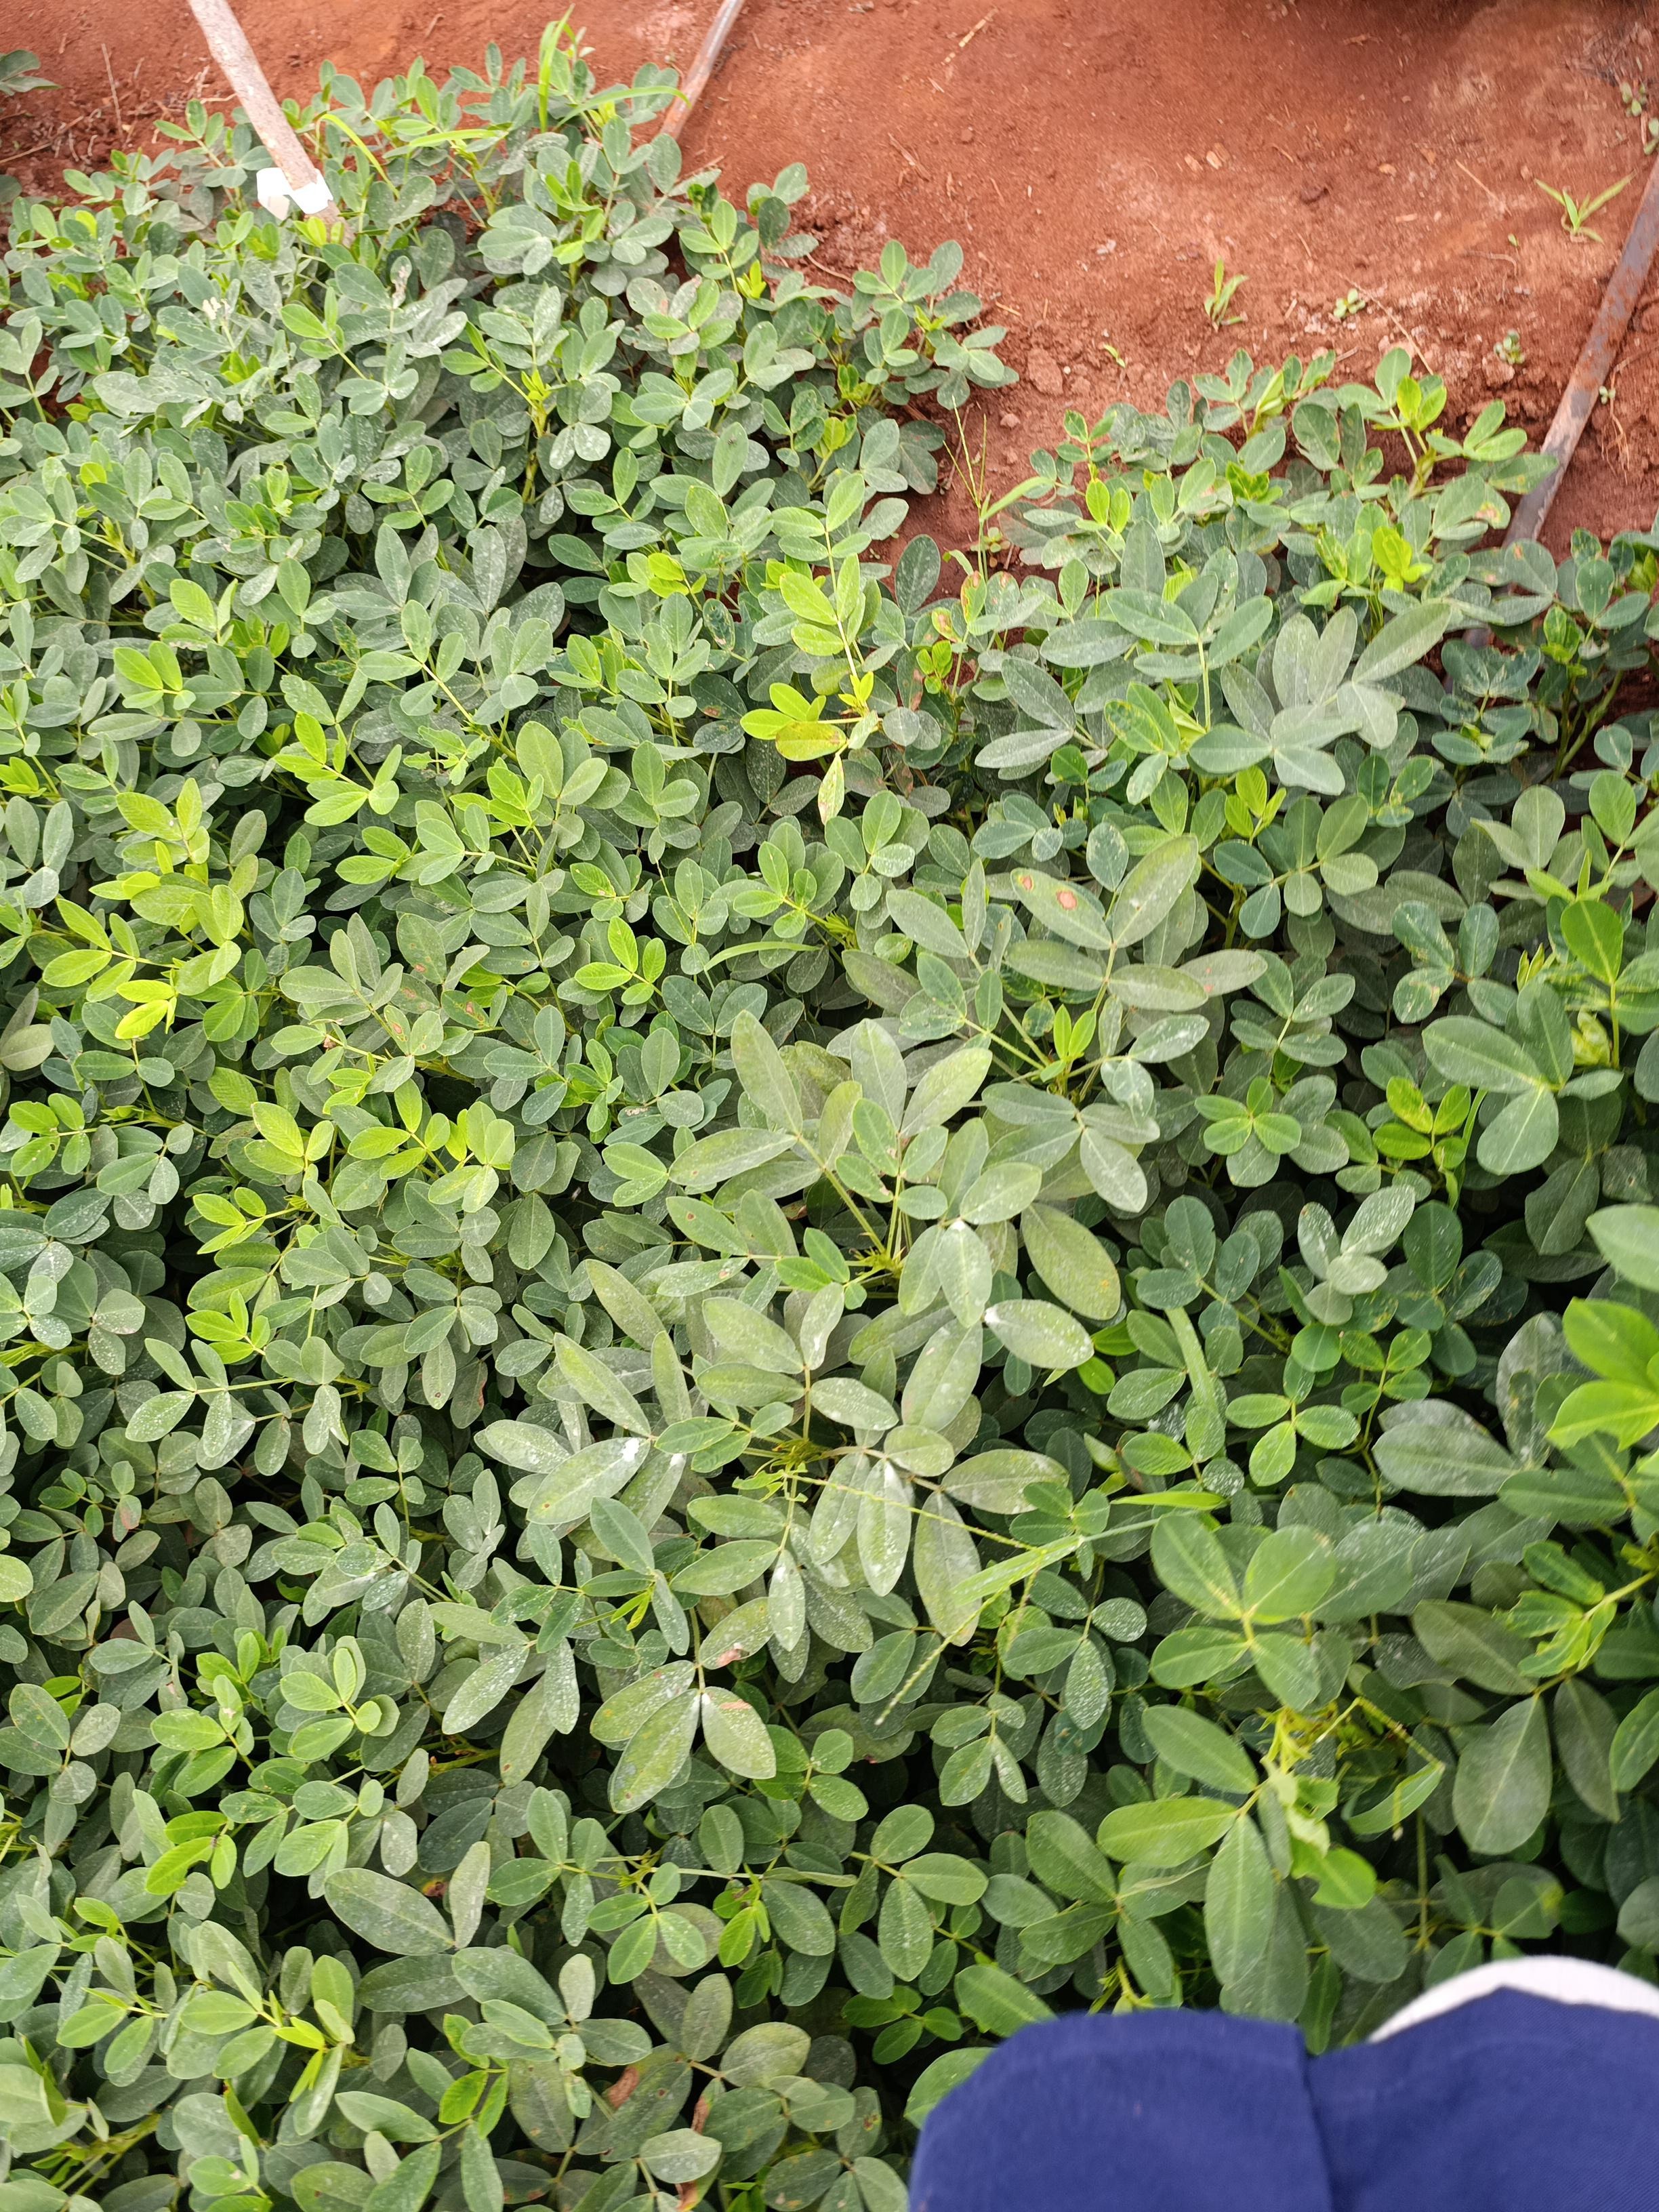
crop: groundnut
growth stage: pegging
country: Kenya
